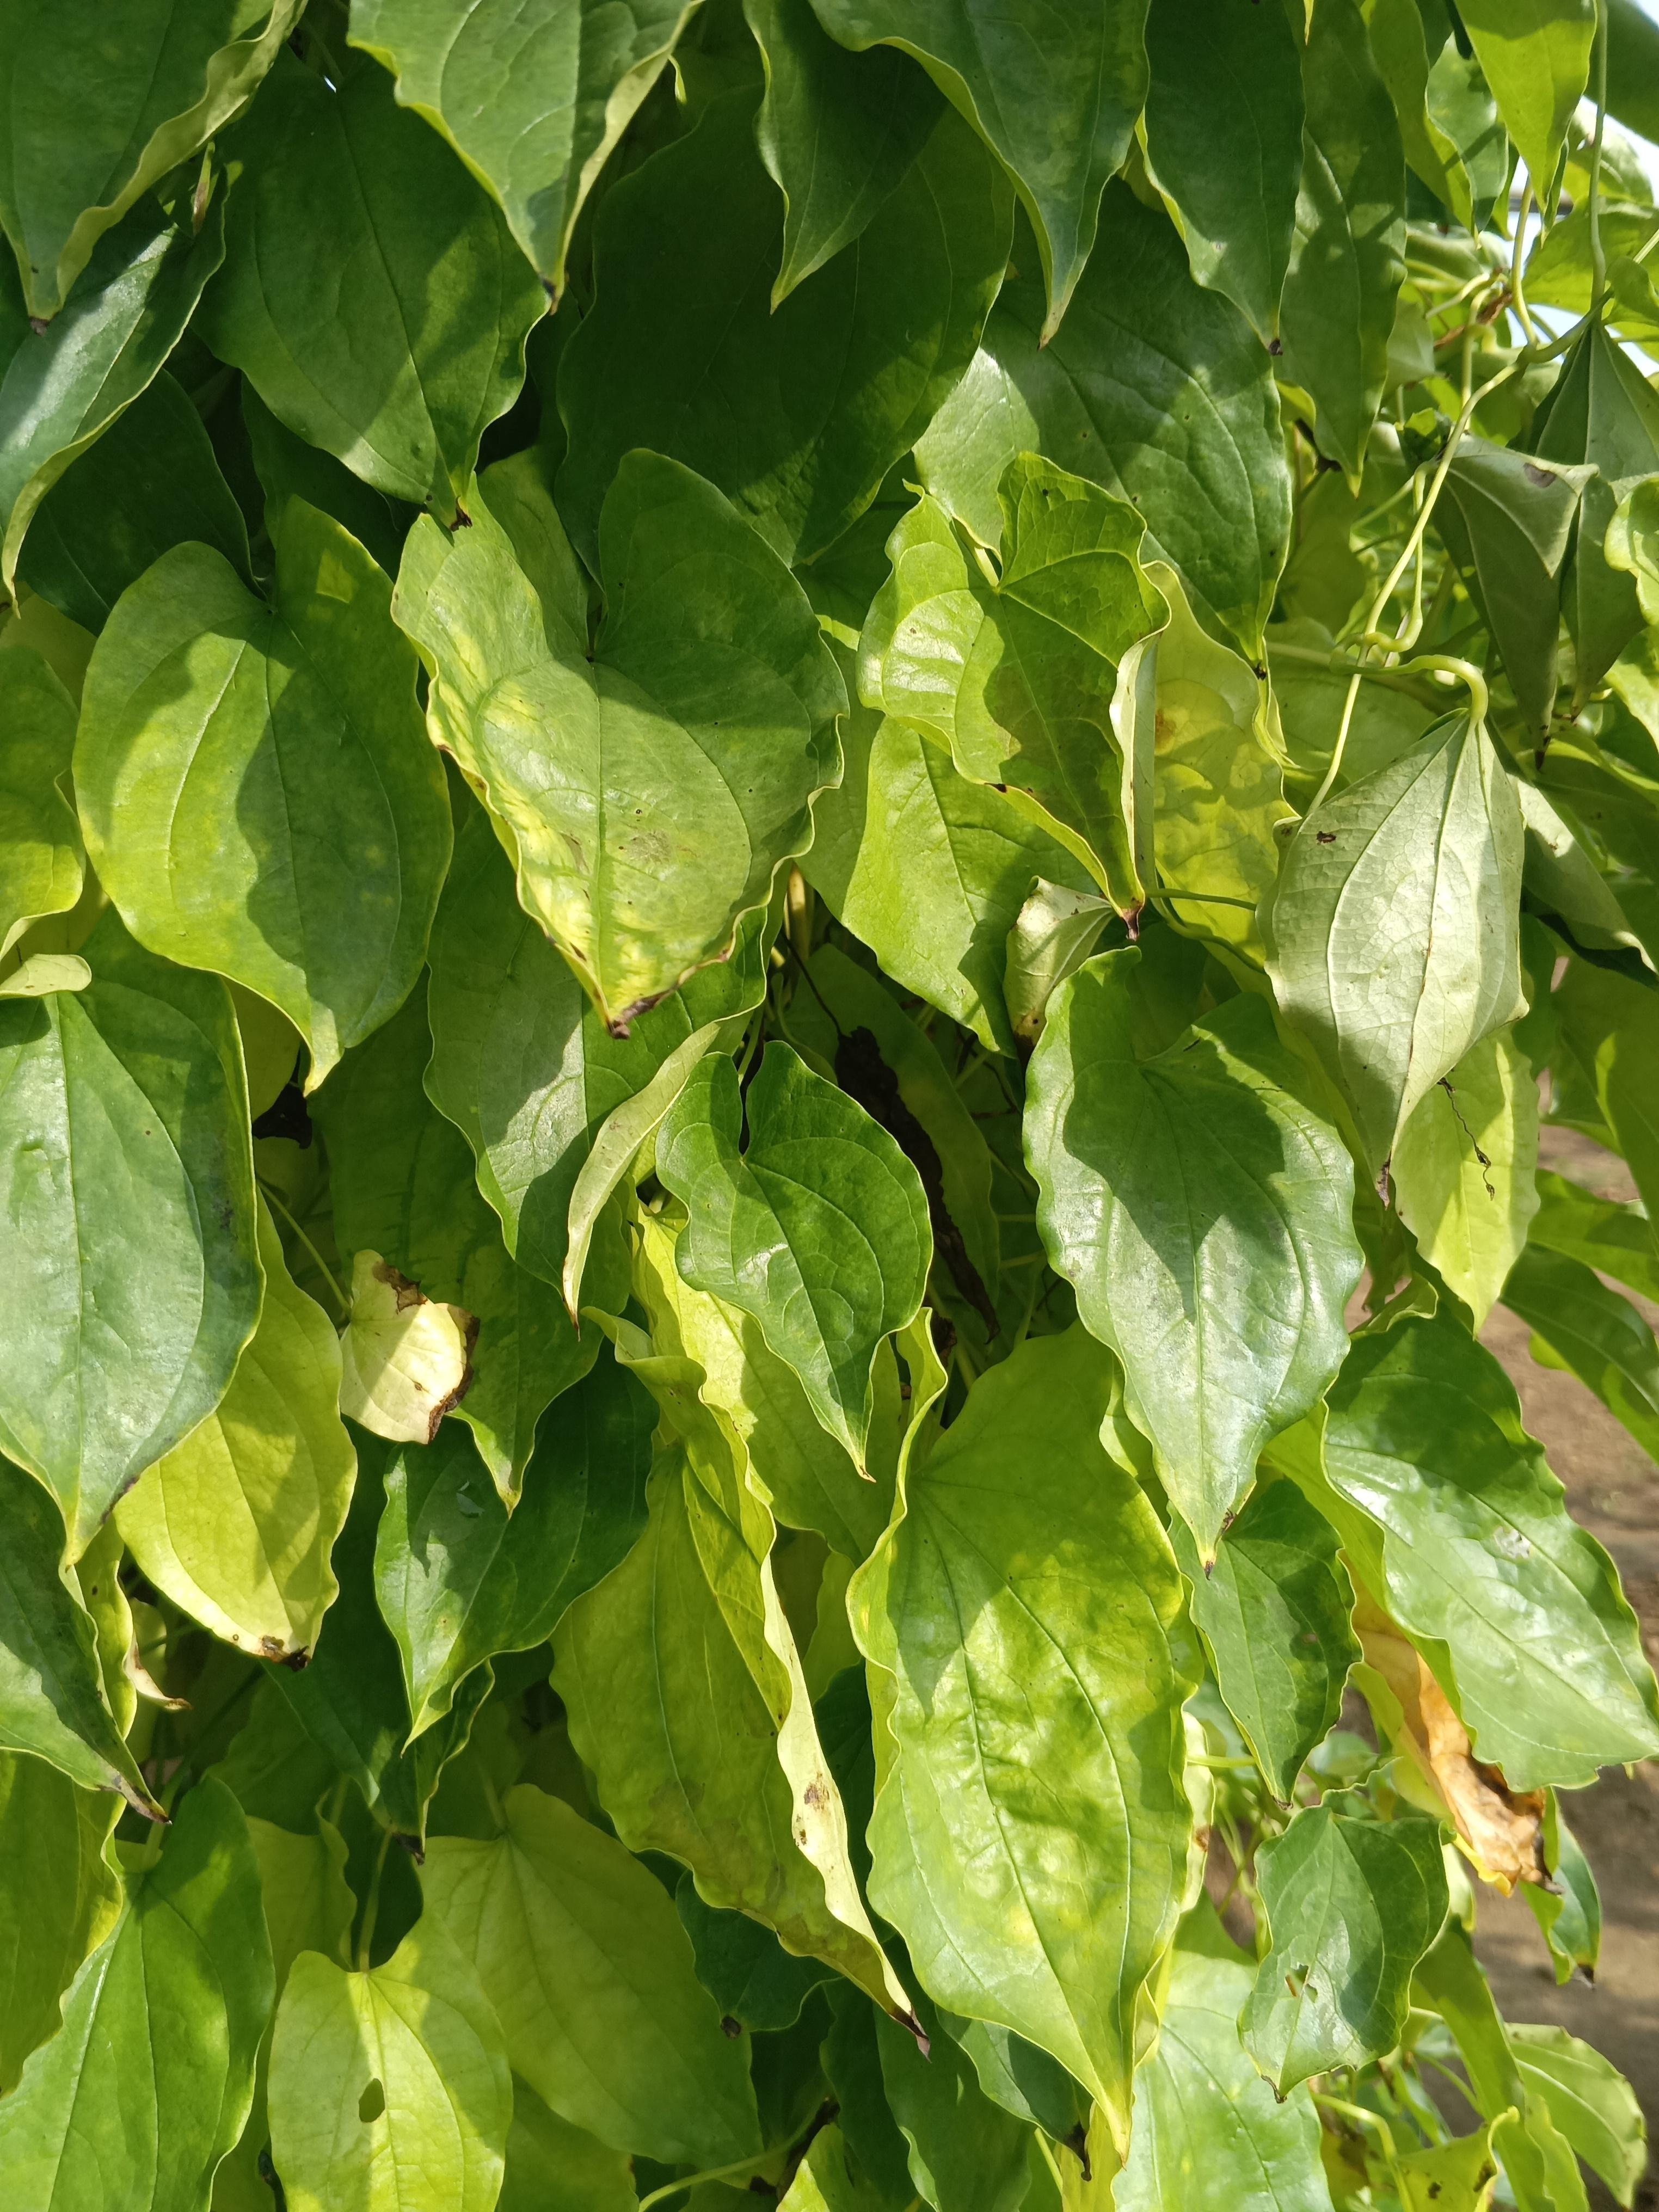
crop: yam
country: Nigeria
